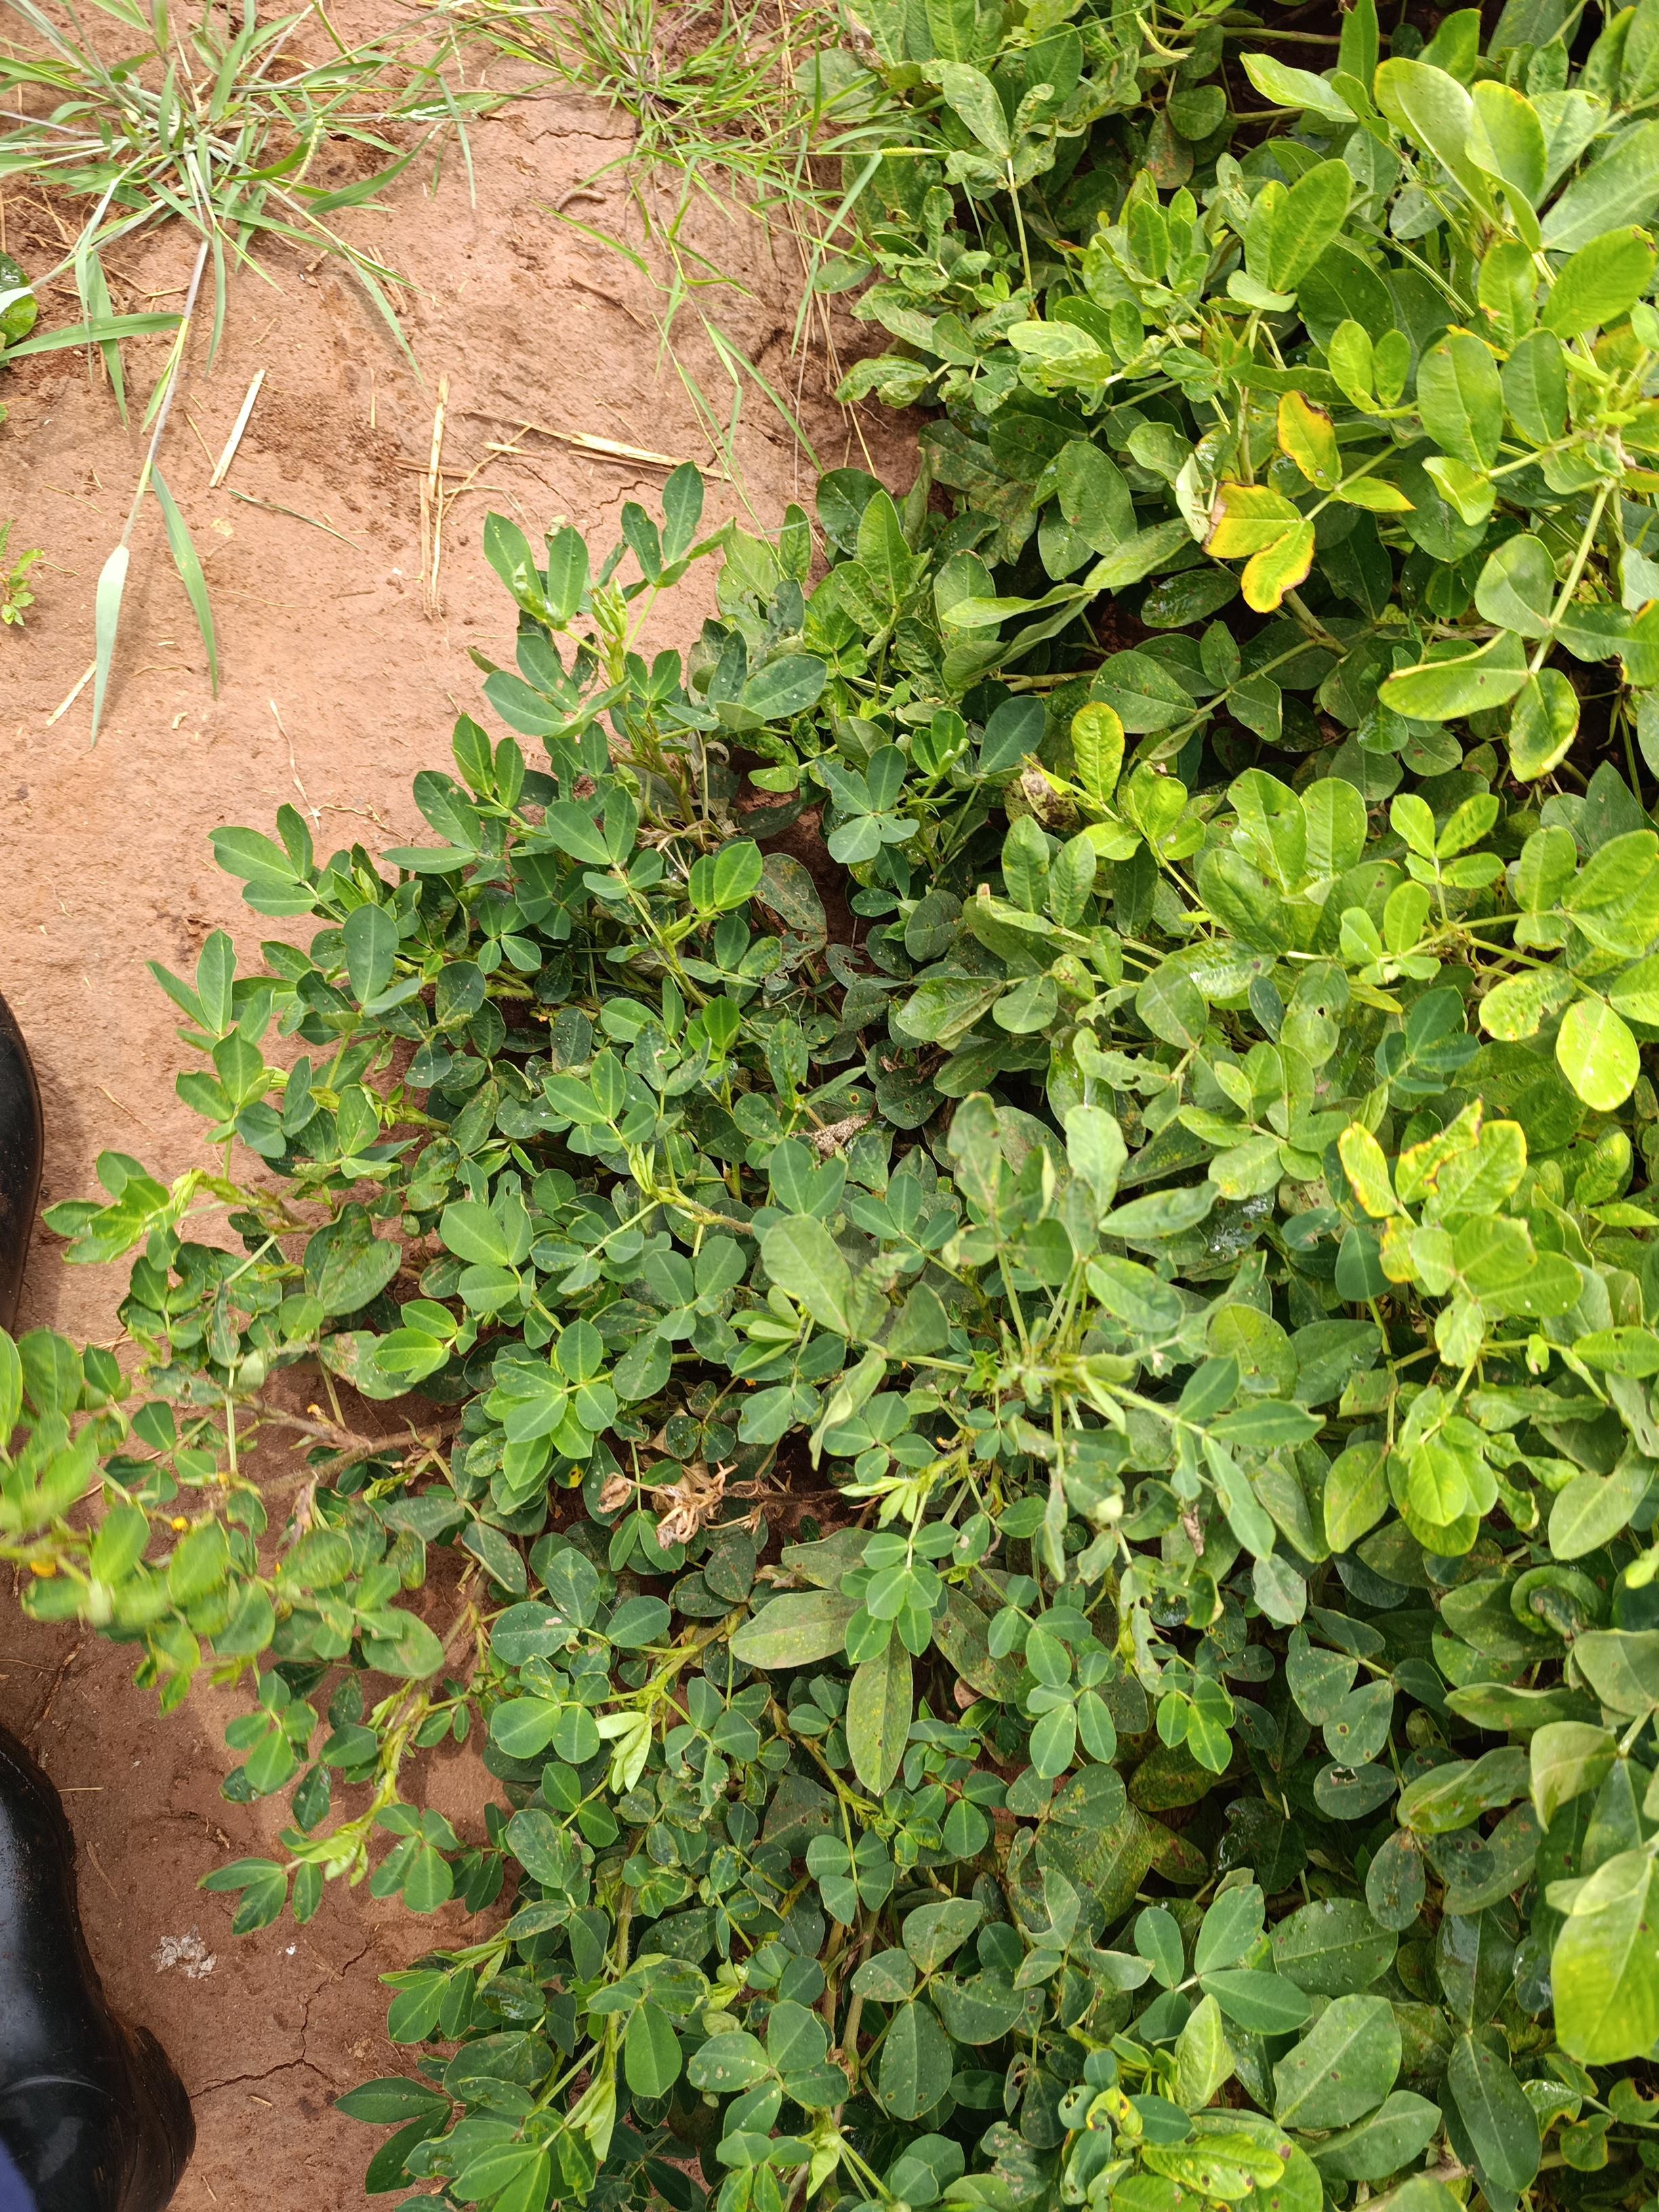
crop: groundnut
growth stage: pegging
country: Kenya
